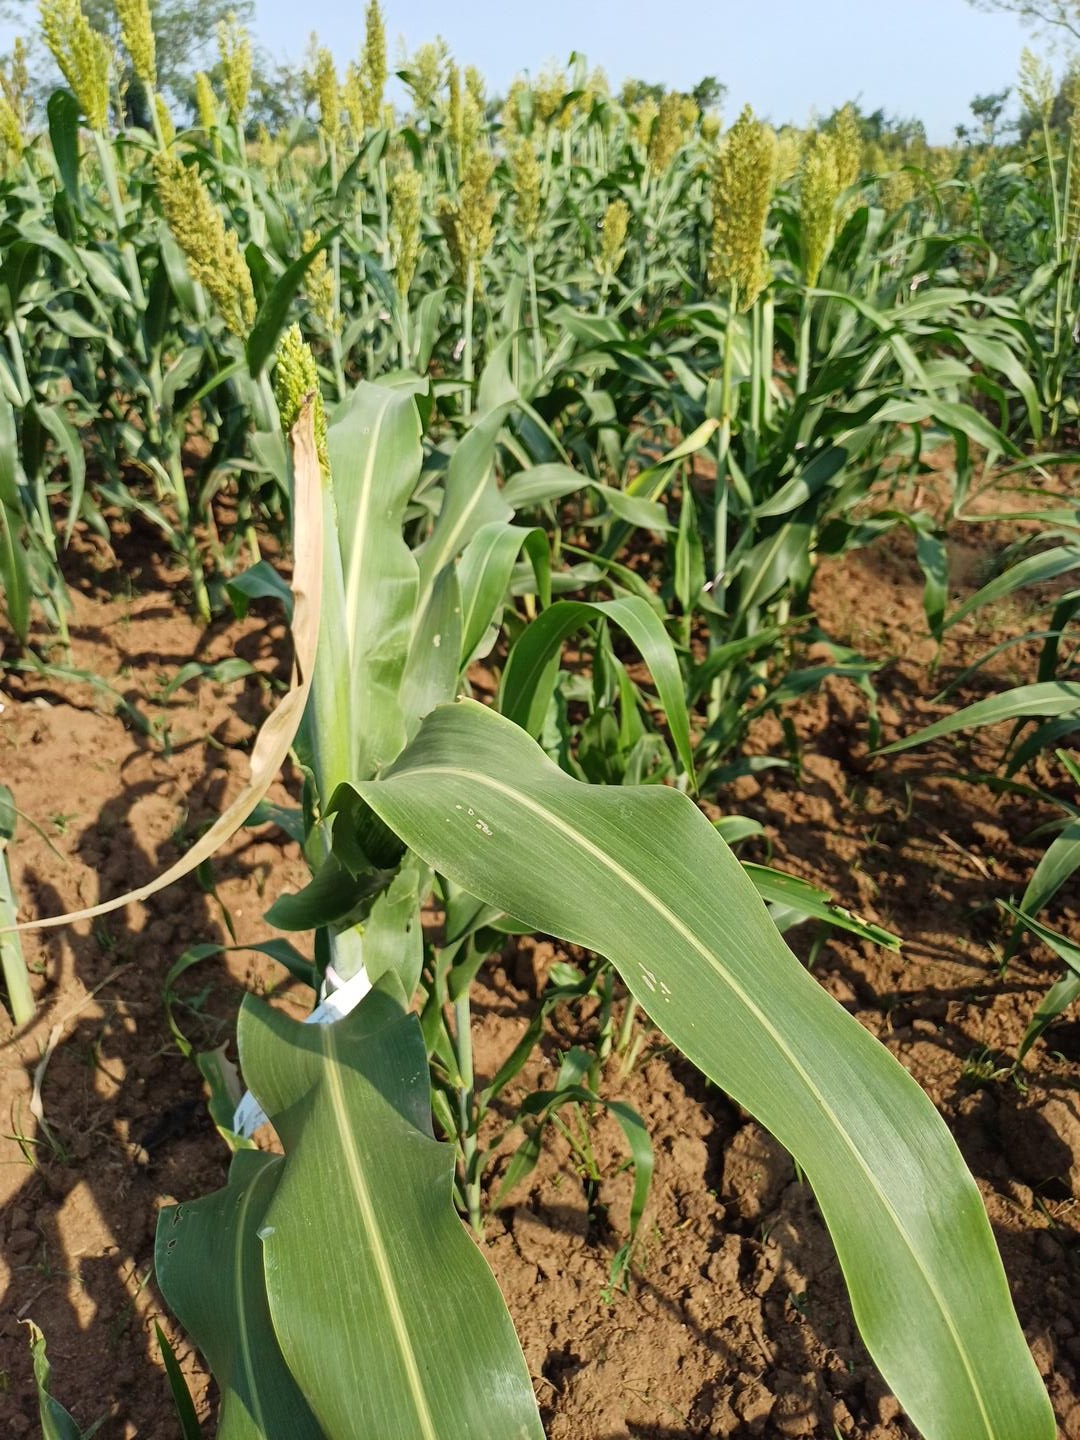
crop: sorghum
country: Kenya
